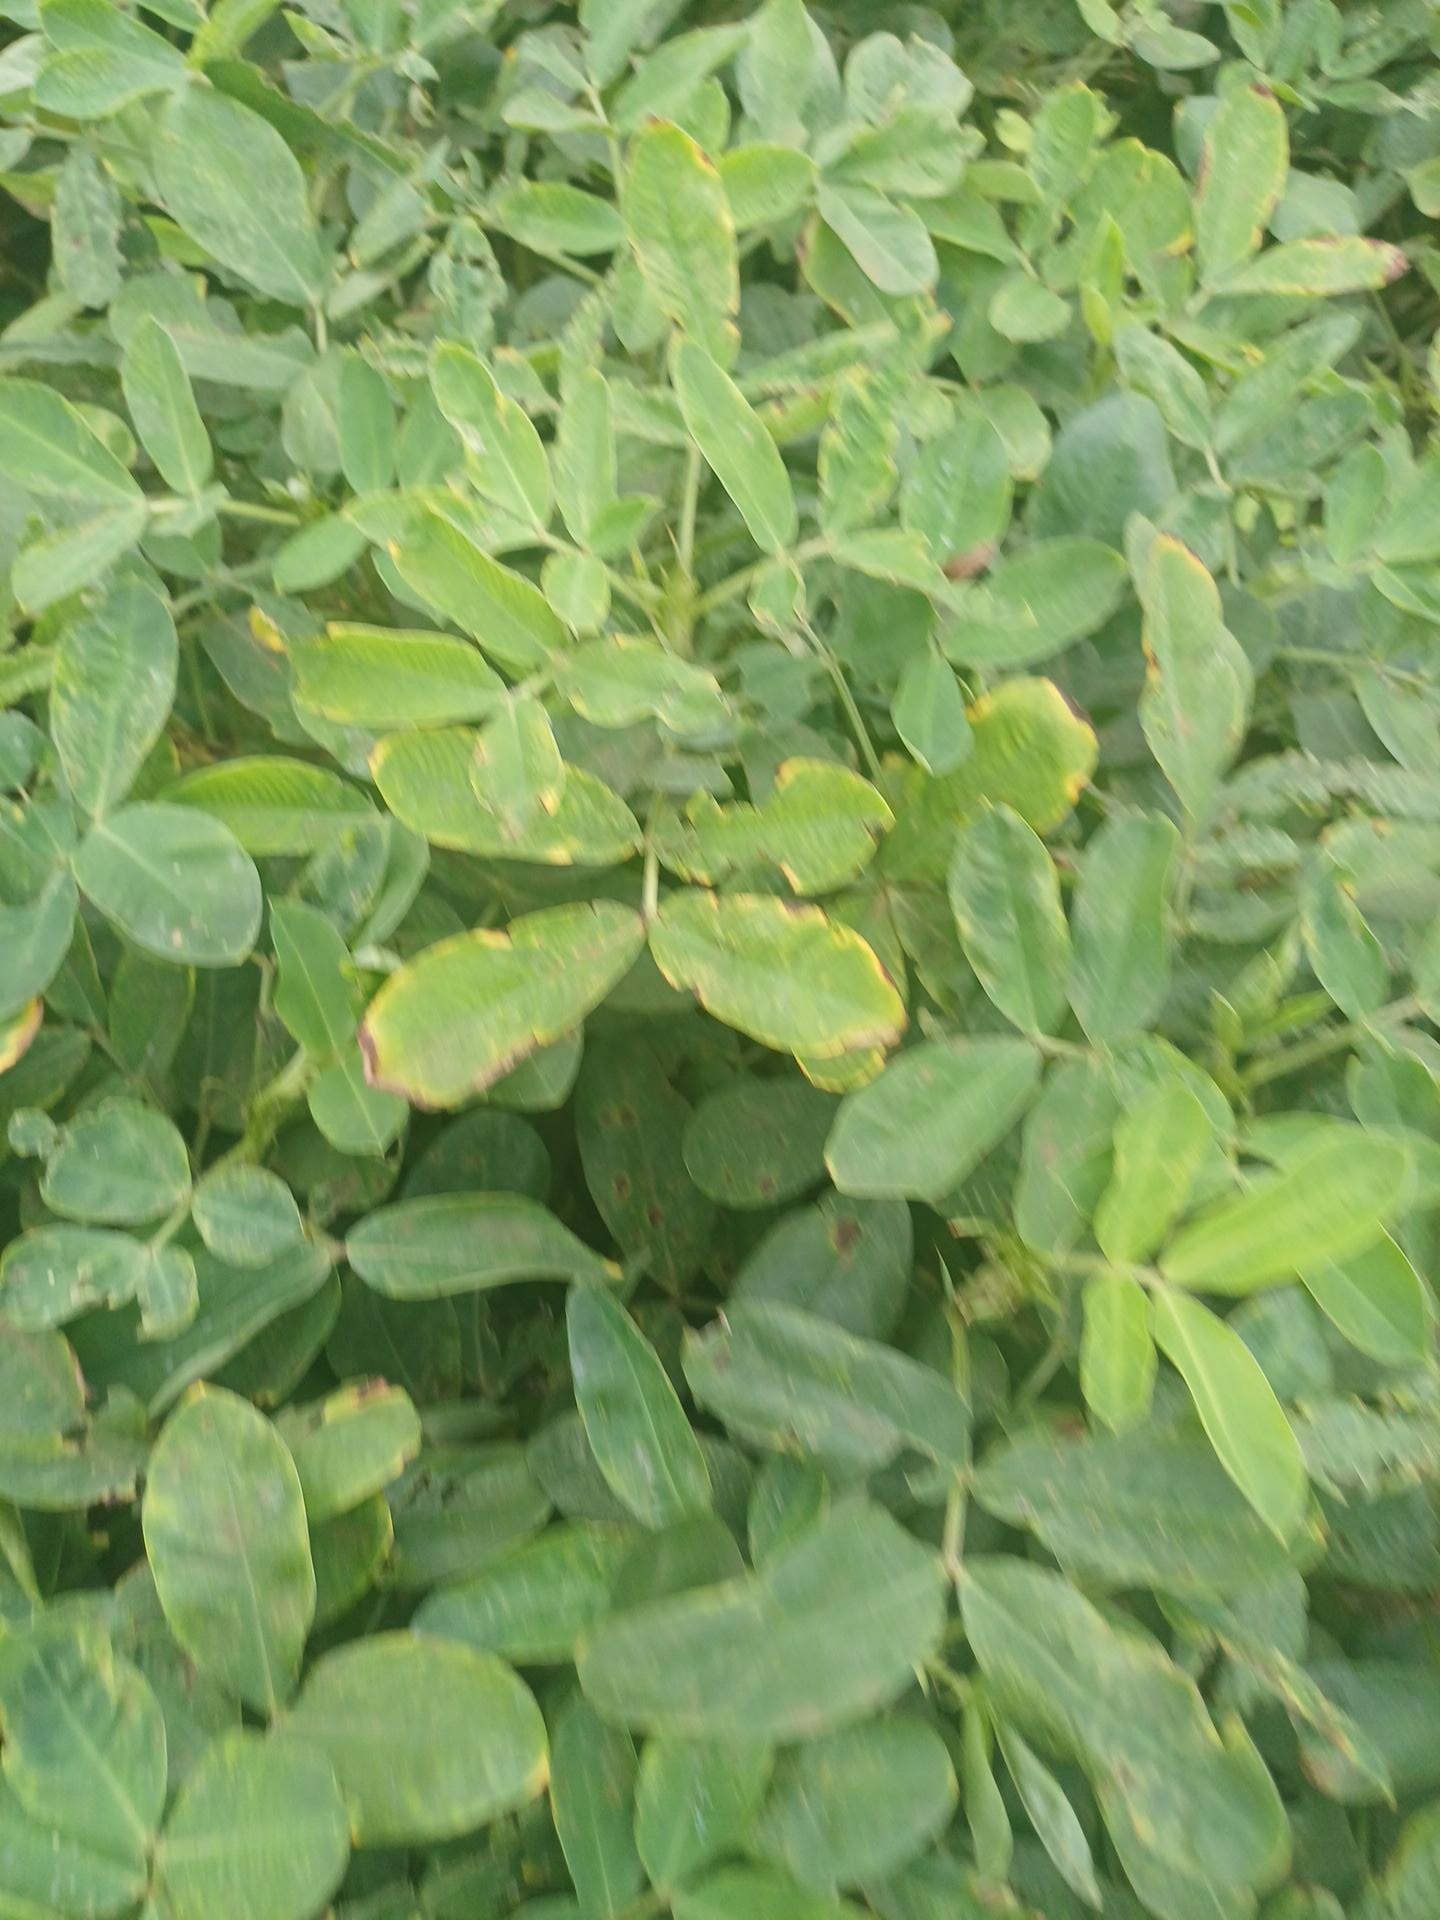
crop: groundnut
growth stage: pegging
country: Kenya
